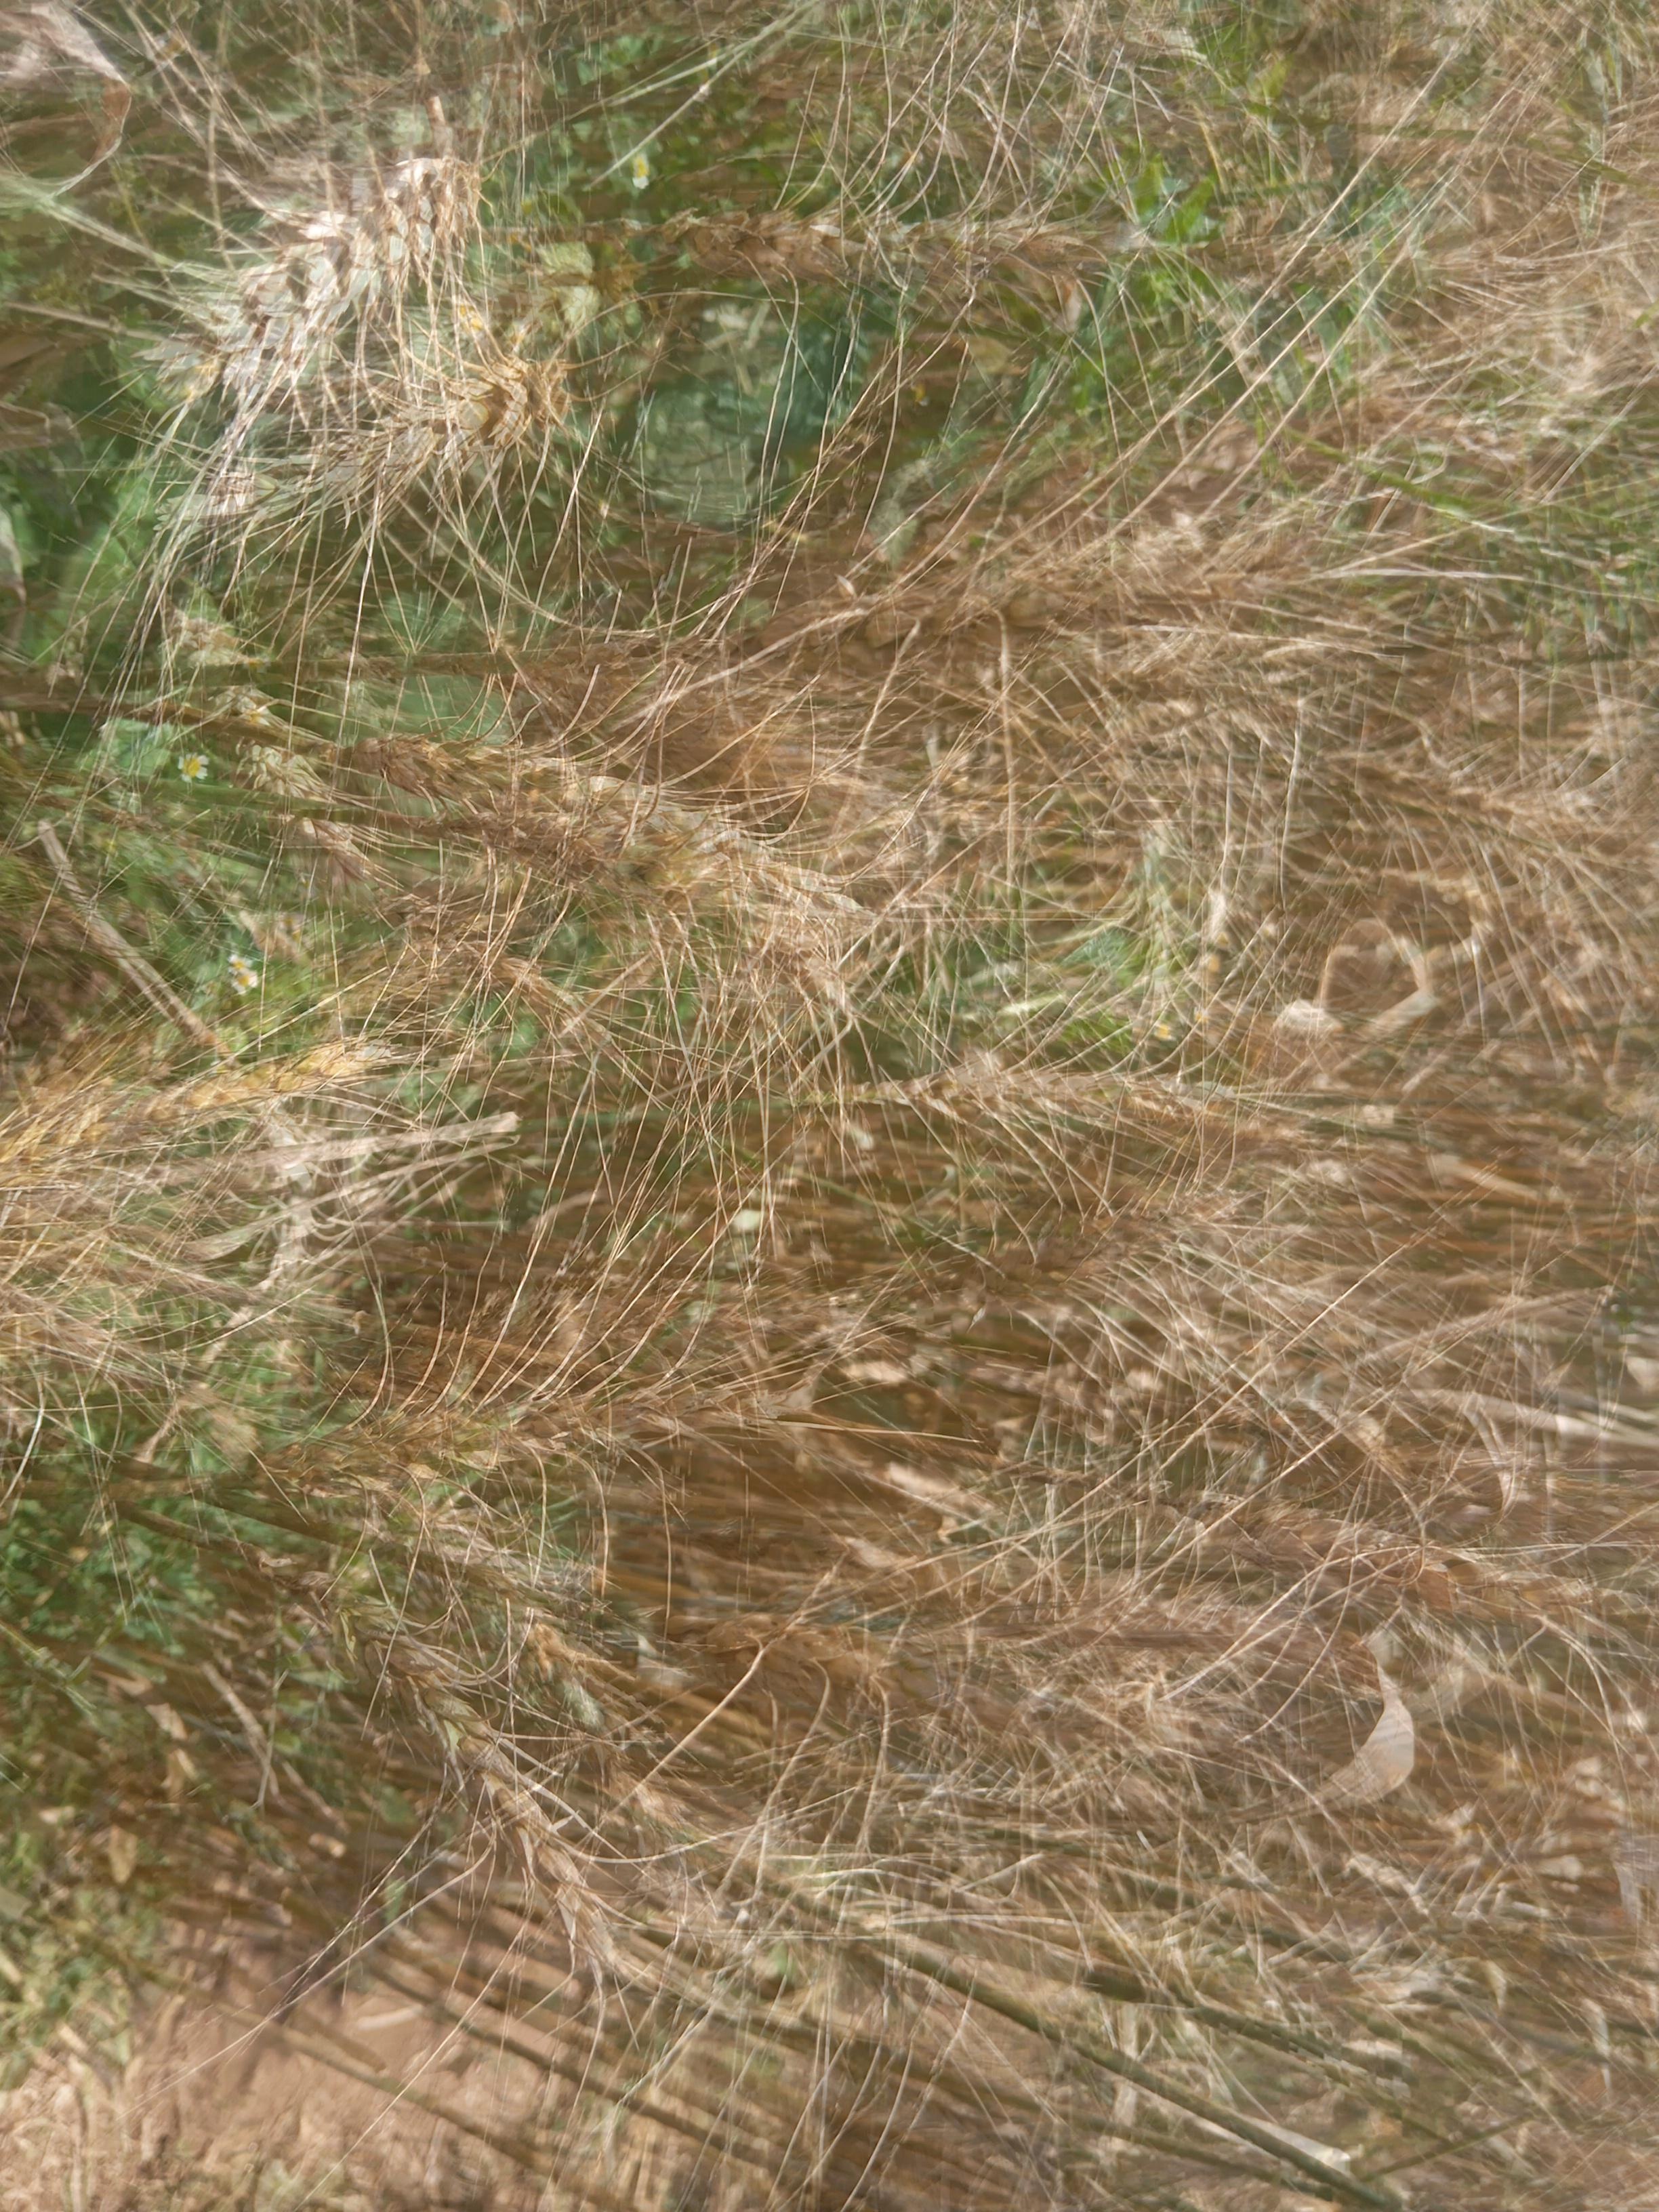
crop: wheat
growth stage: maturity
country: Kenya
